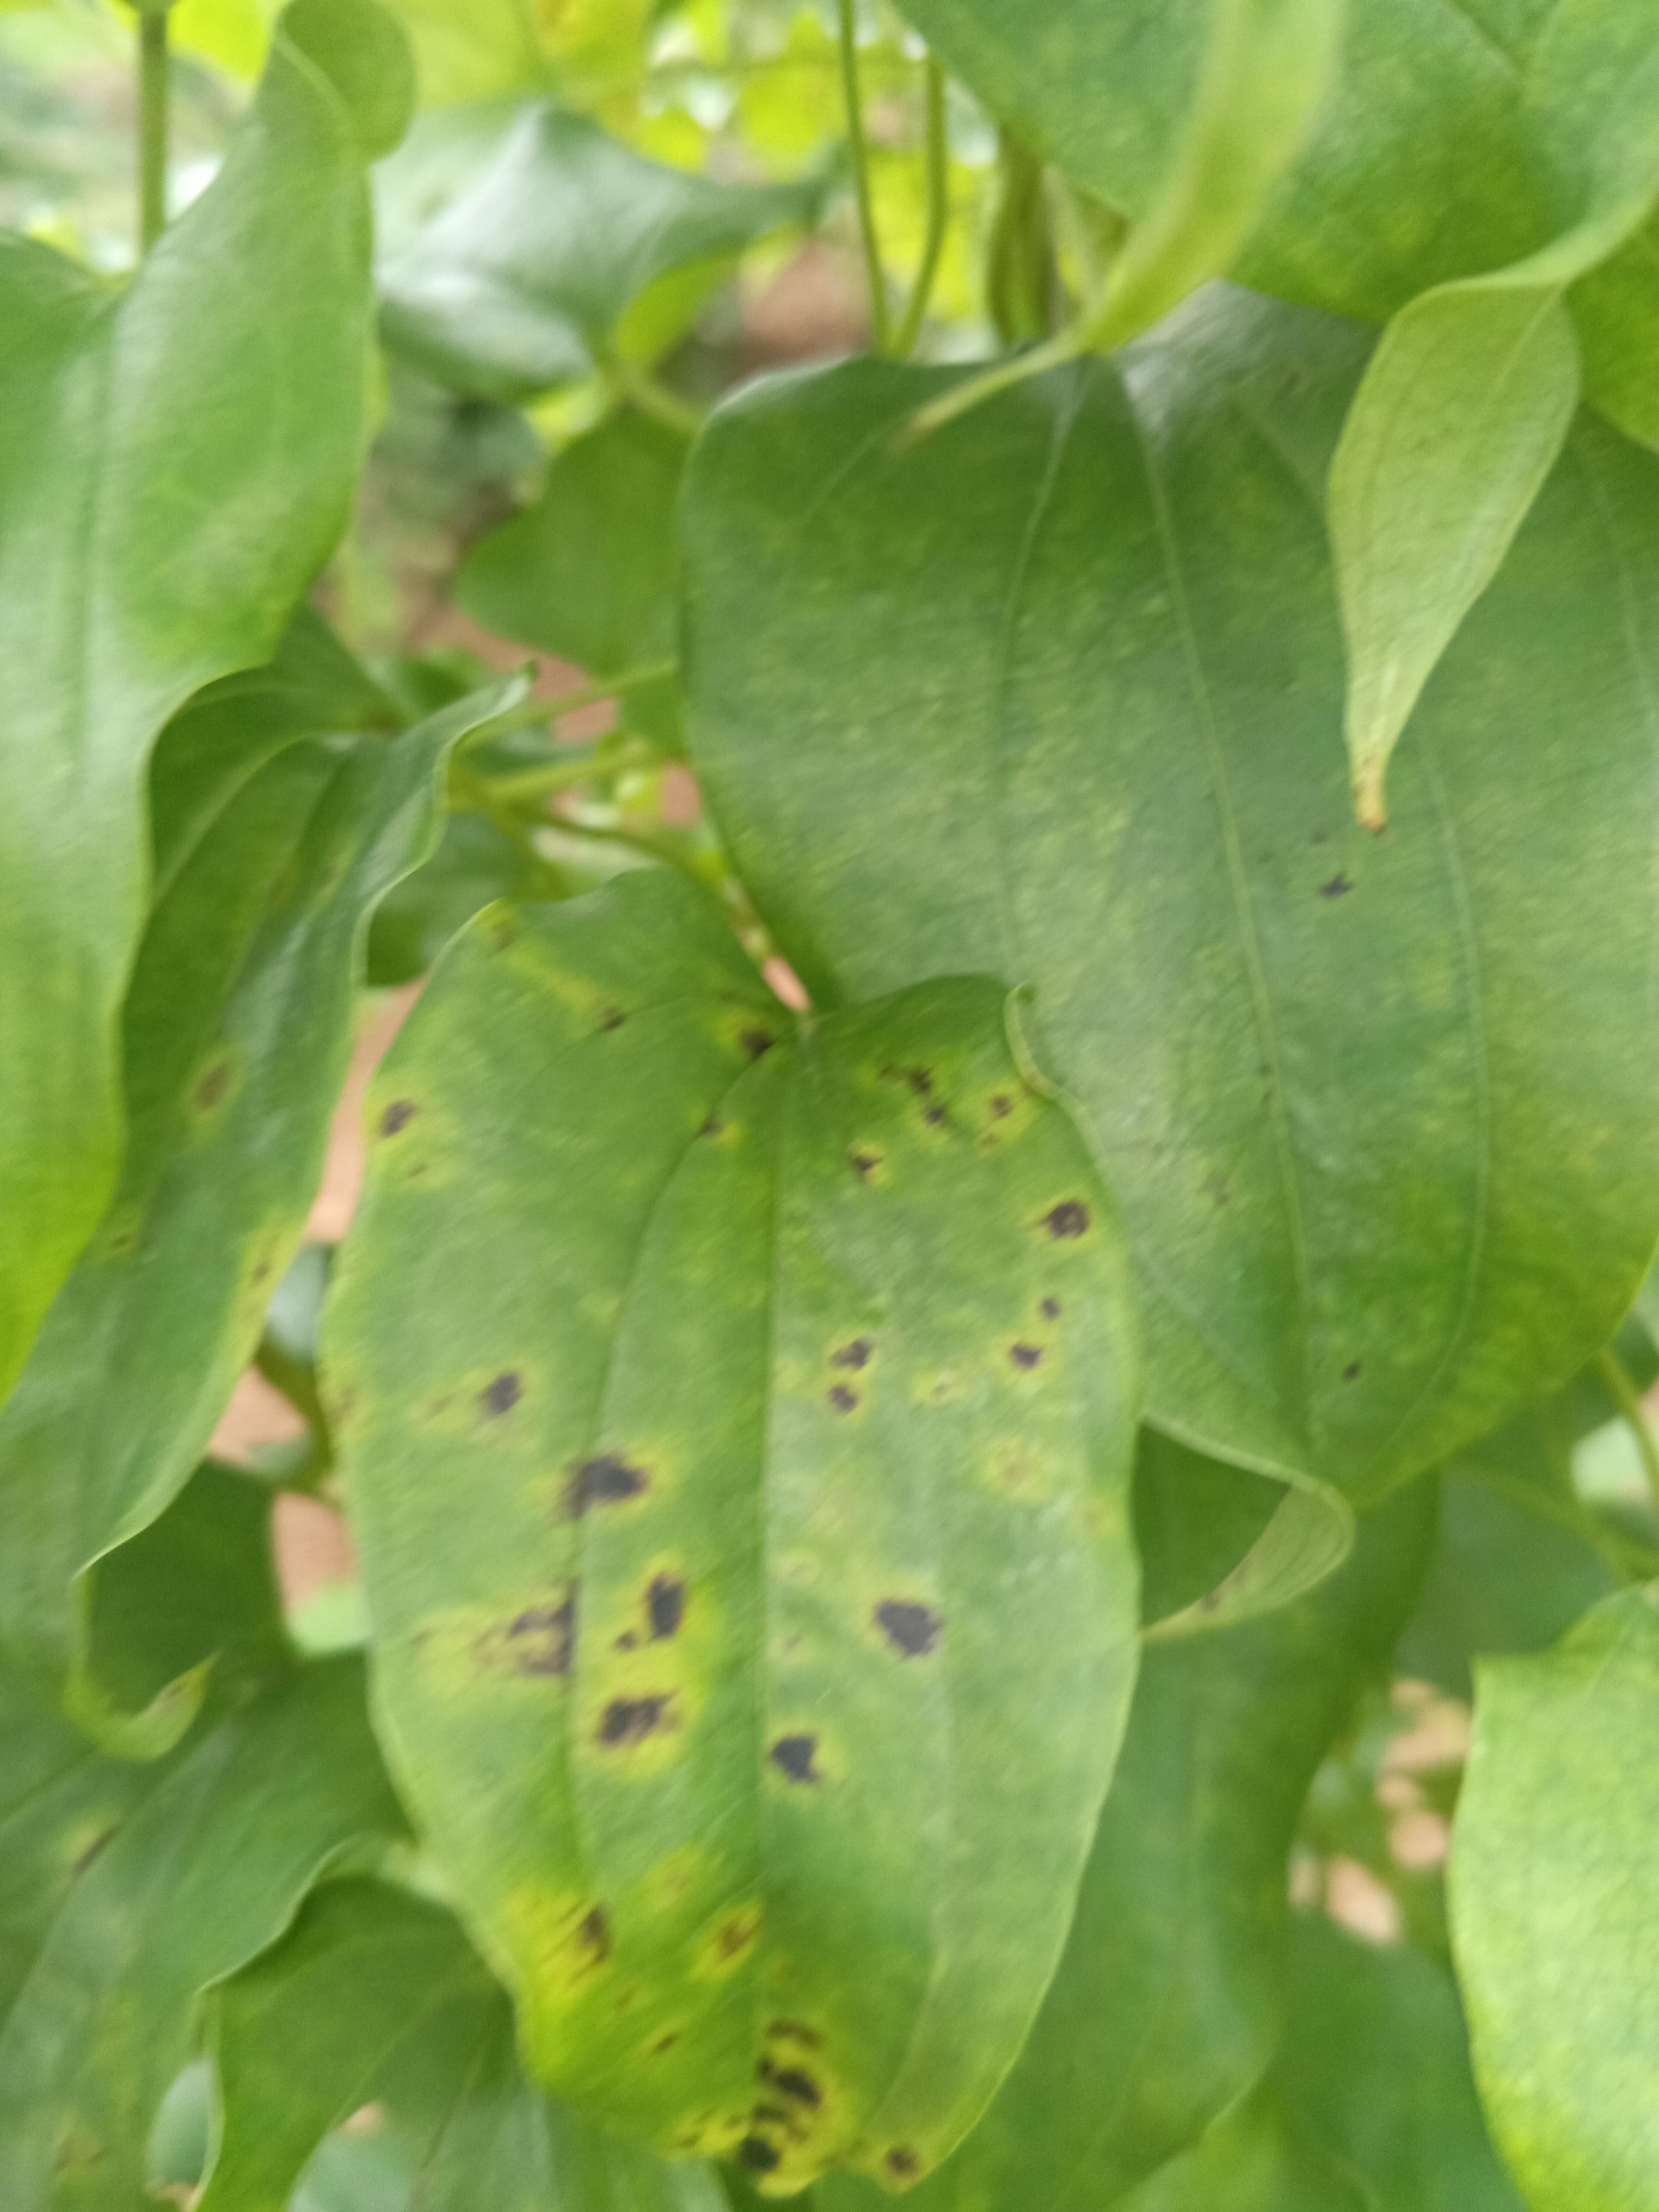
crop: yam
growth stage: vegetative
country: Nigeria
